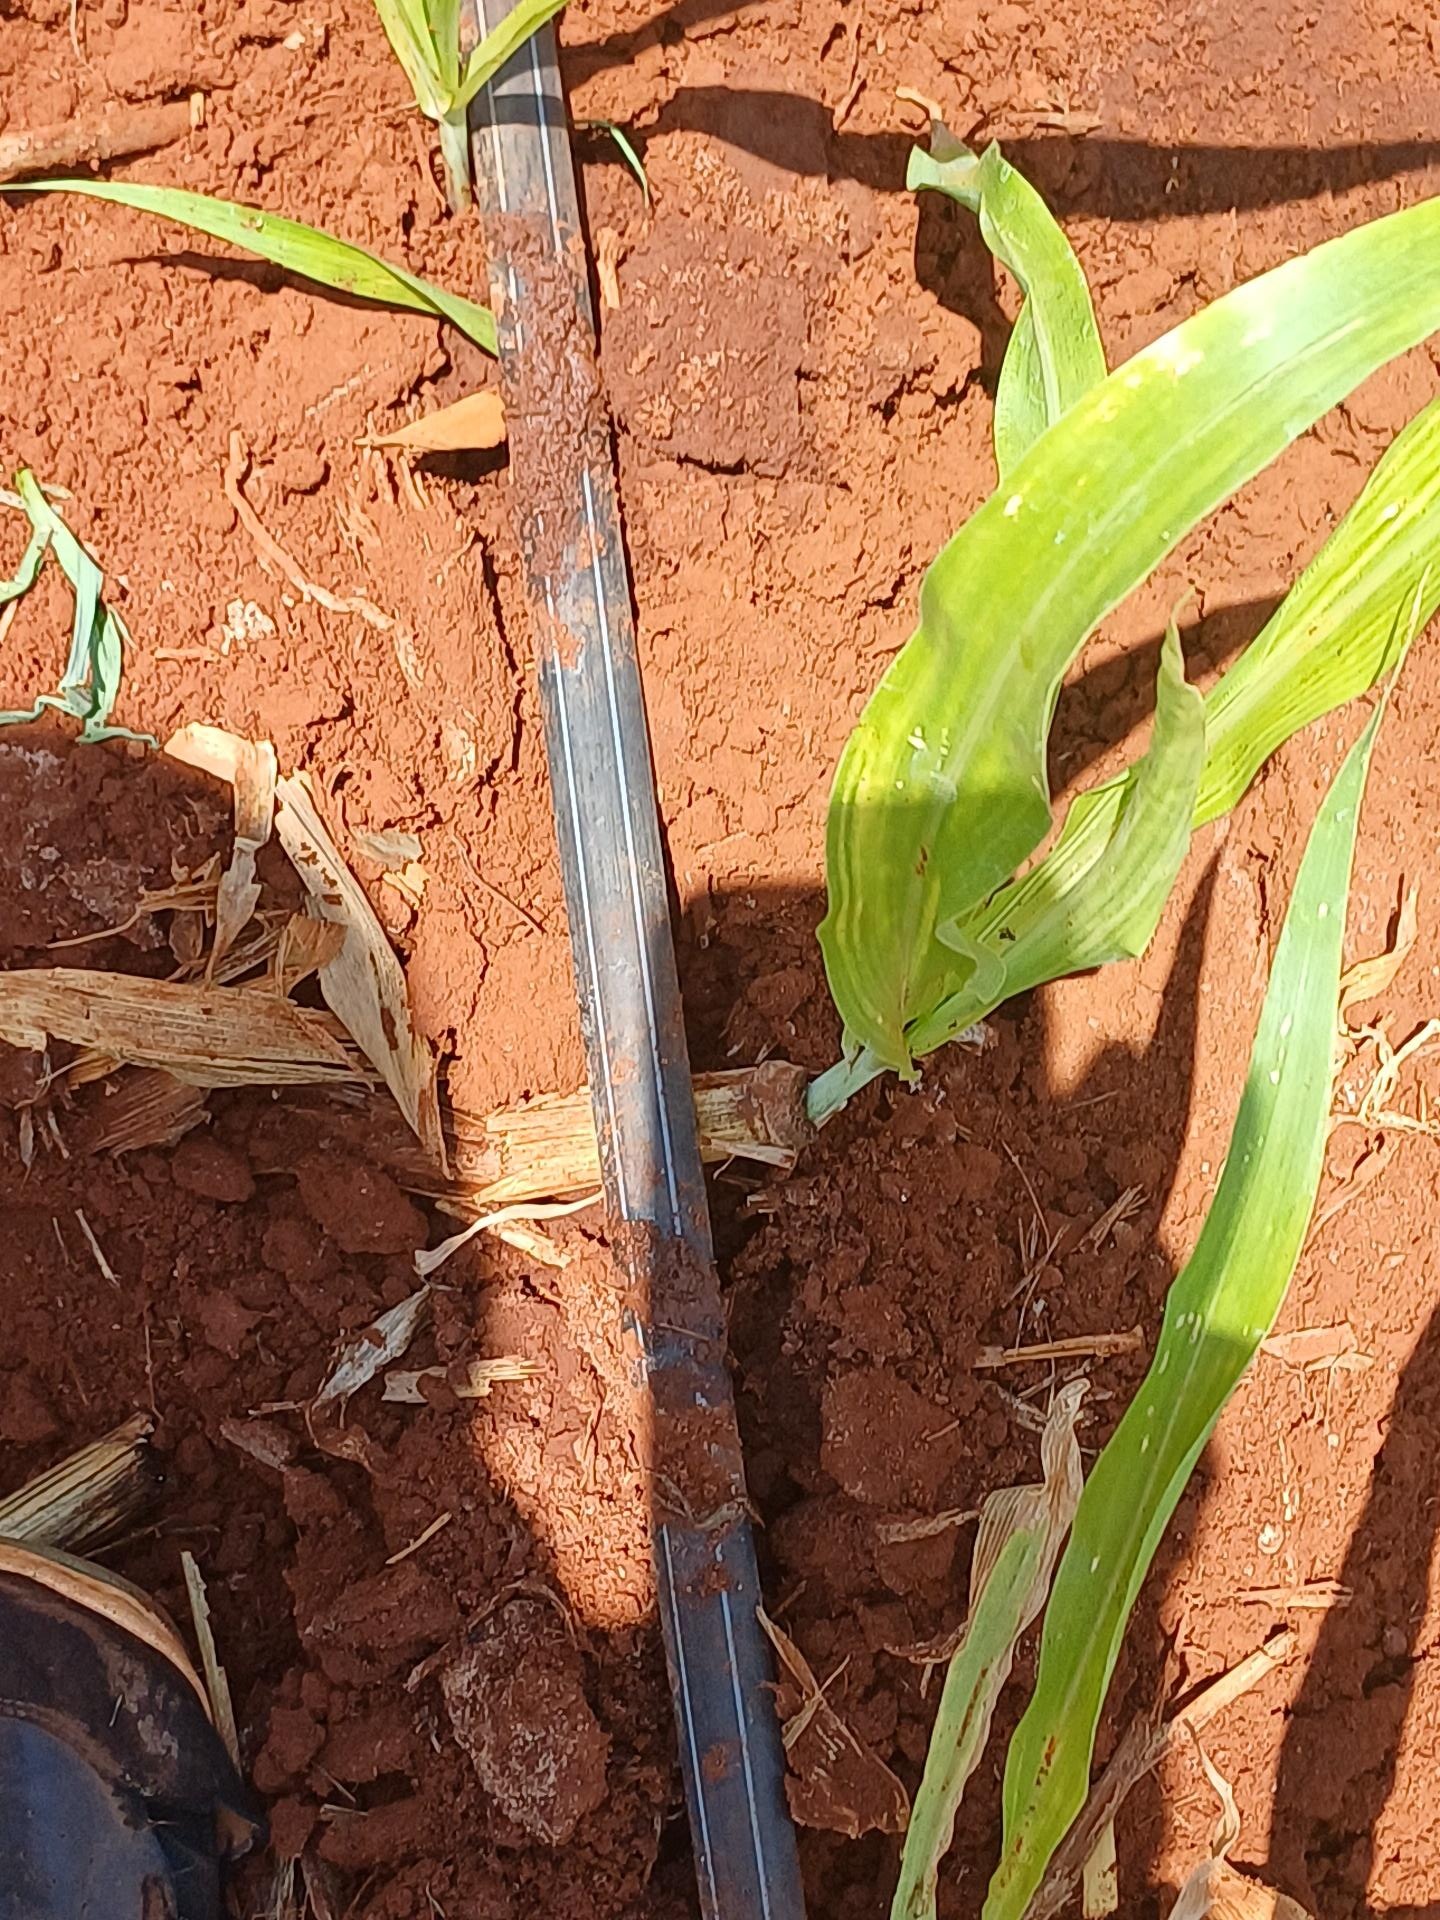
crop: sorghum
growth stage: vegetative
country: Kenya
